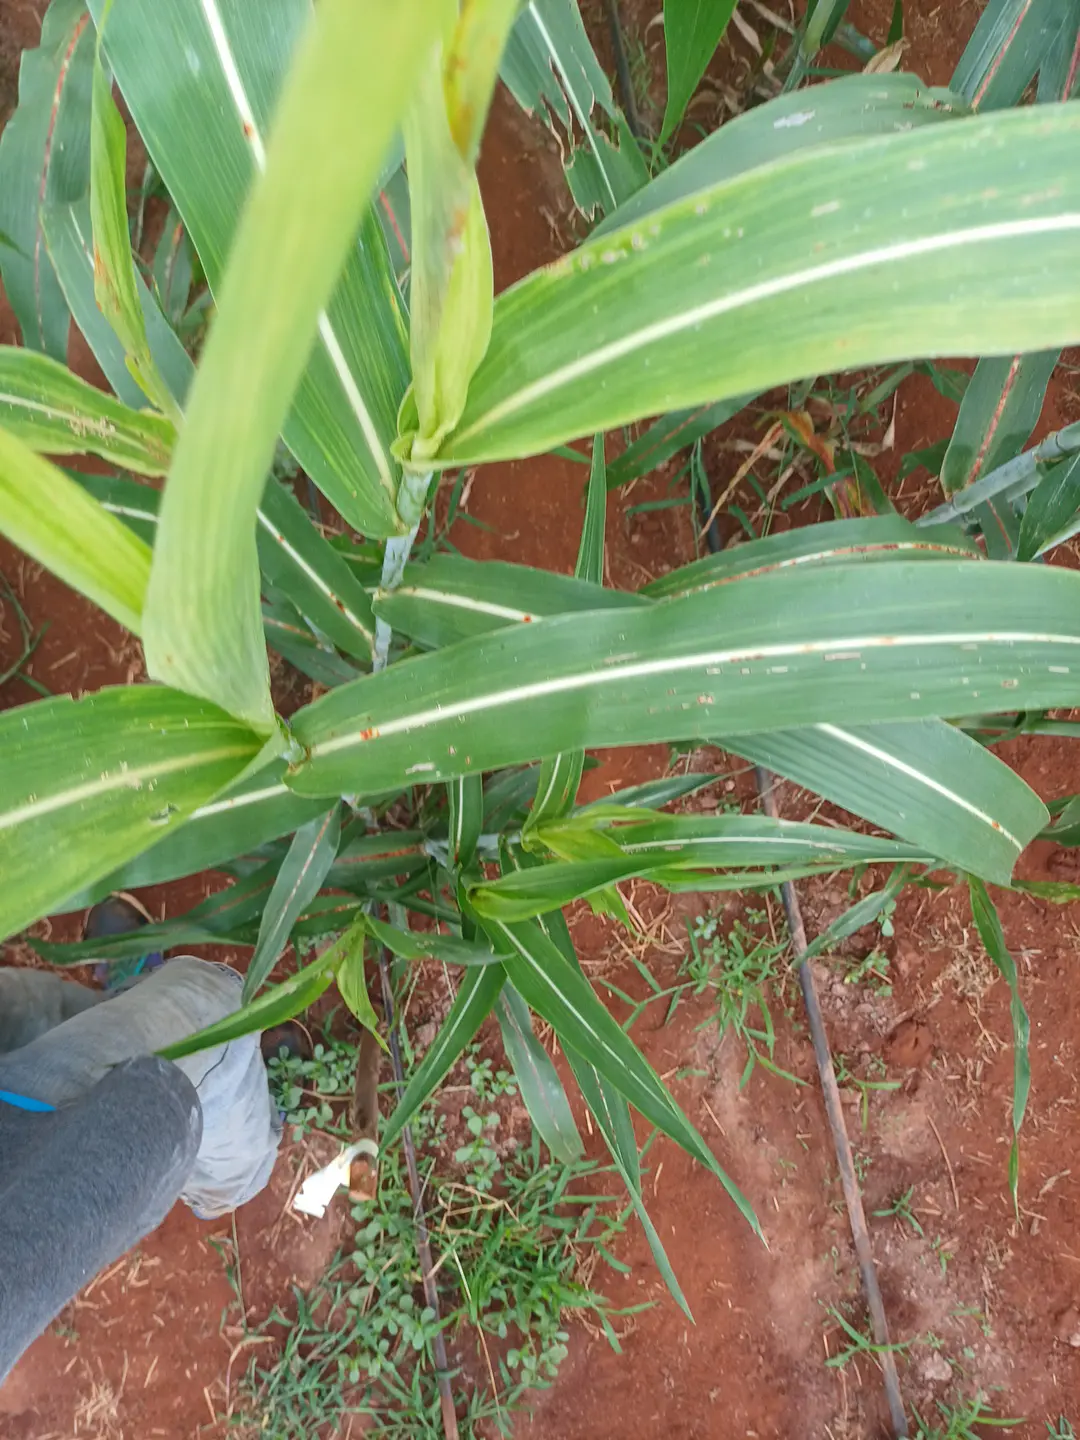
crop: sorghum
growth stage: filling grain
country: Kenya
